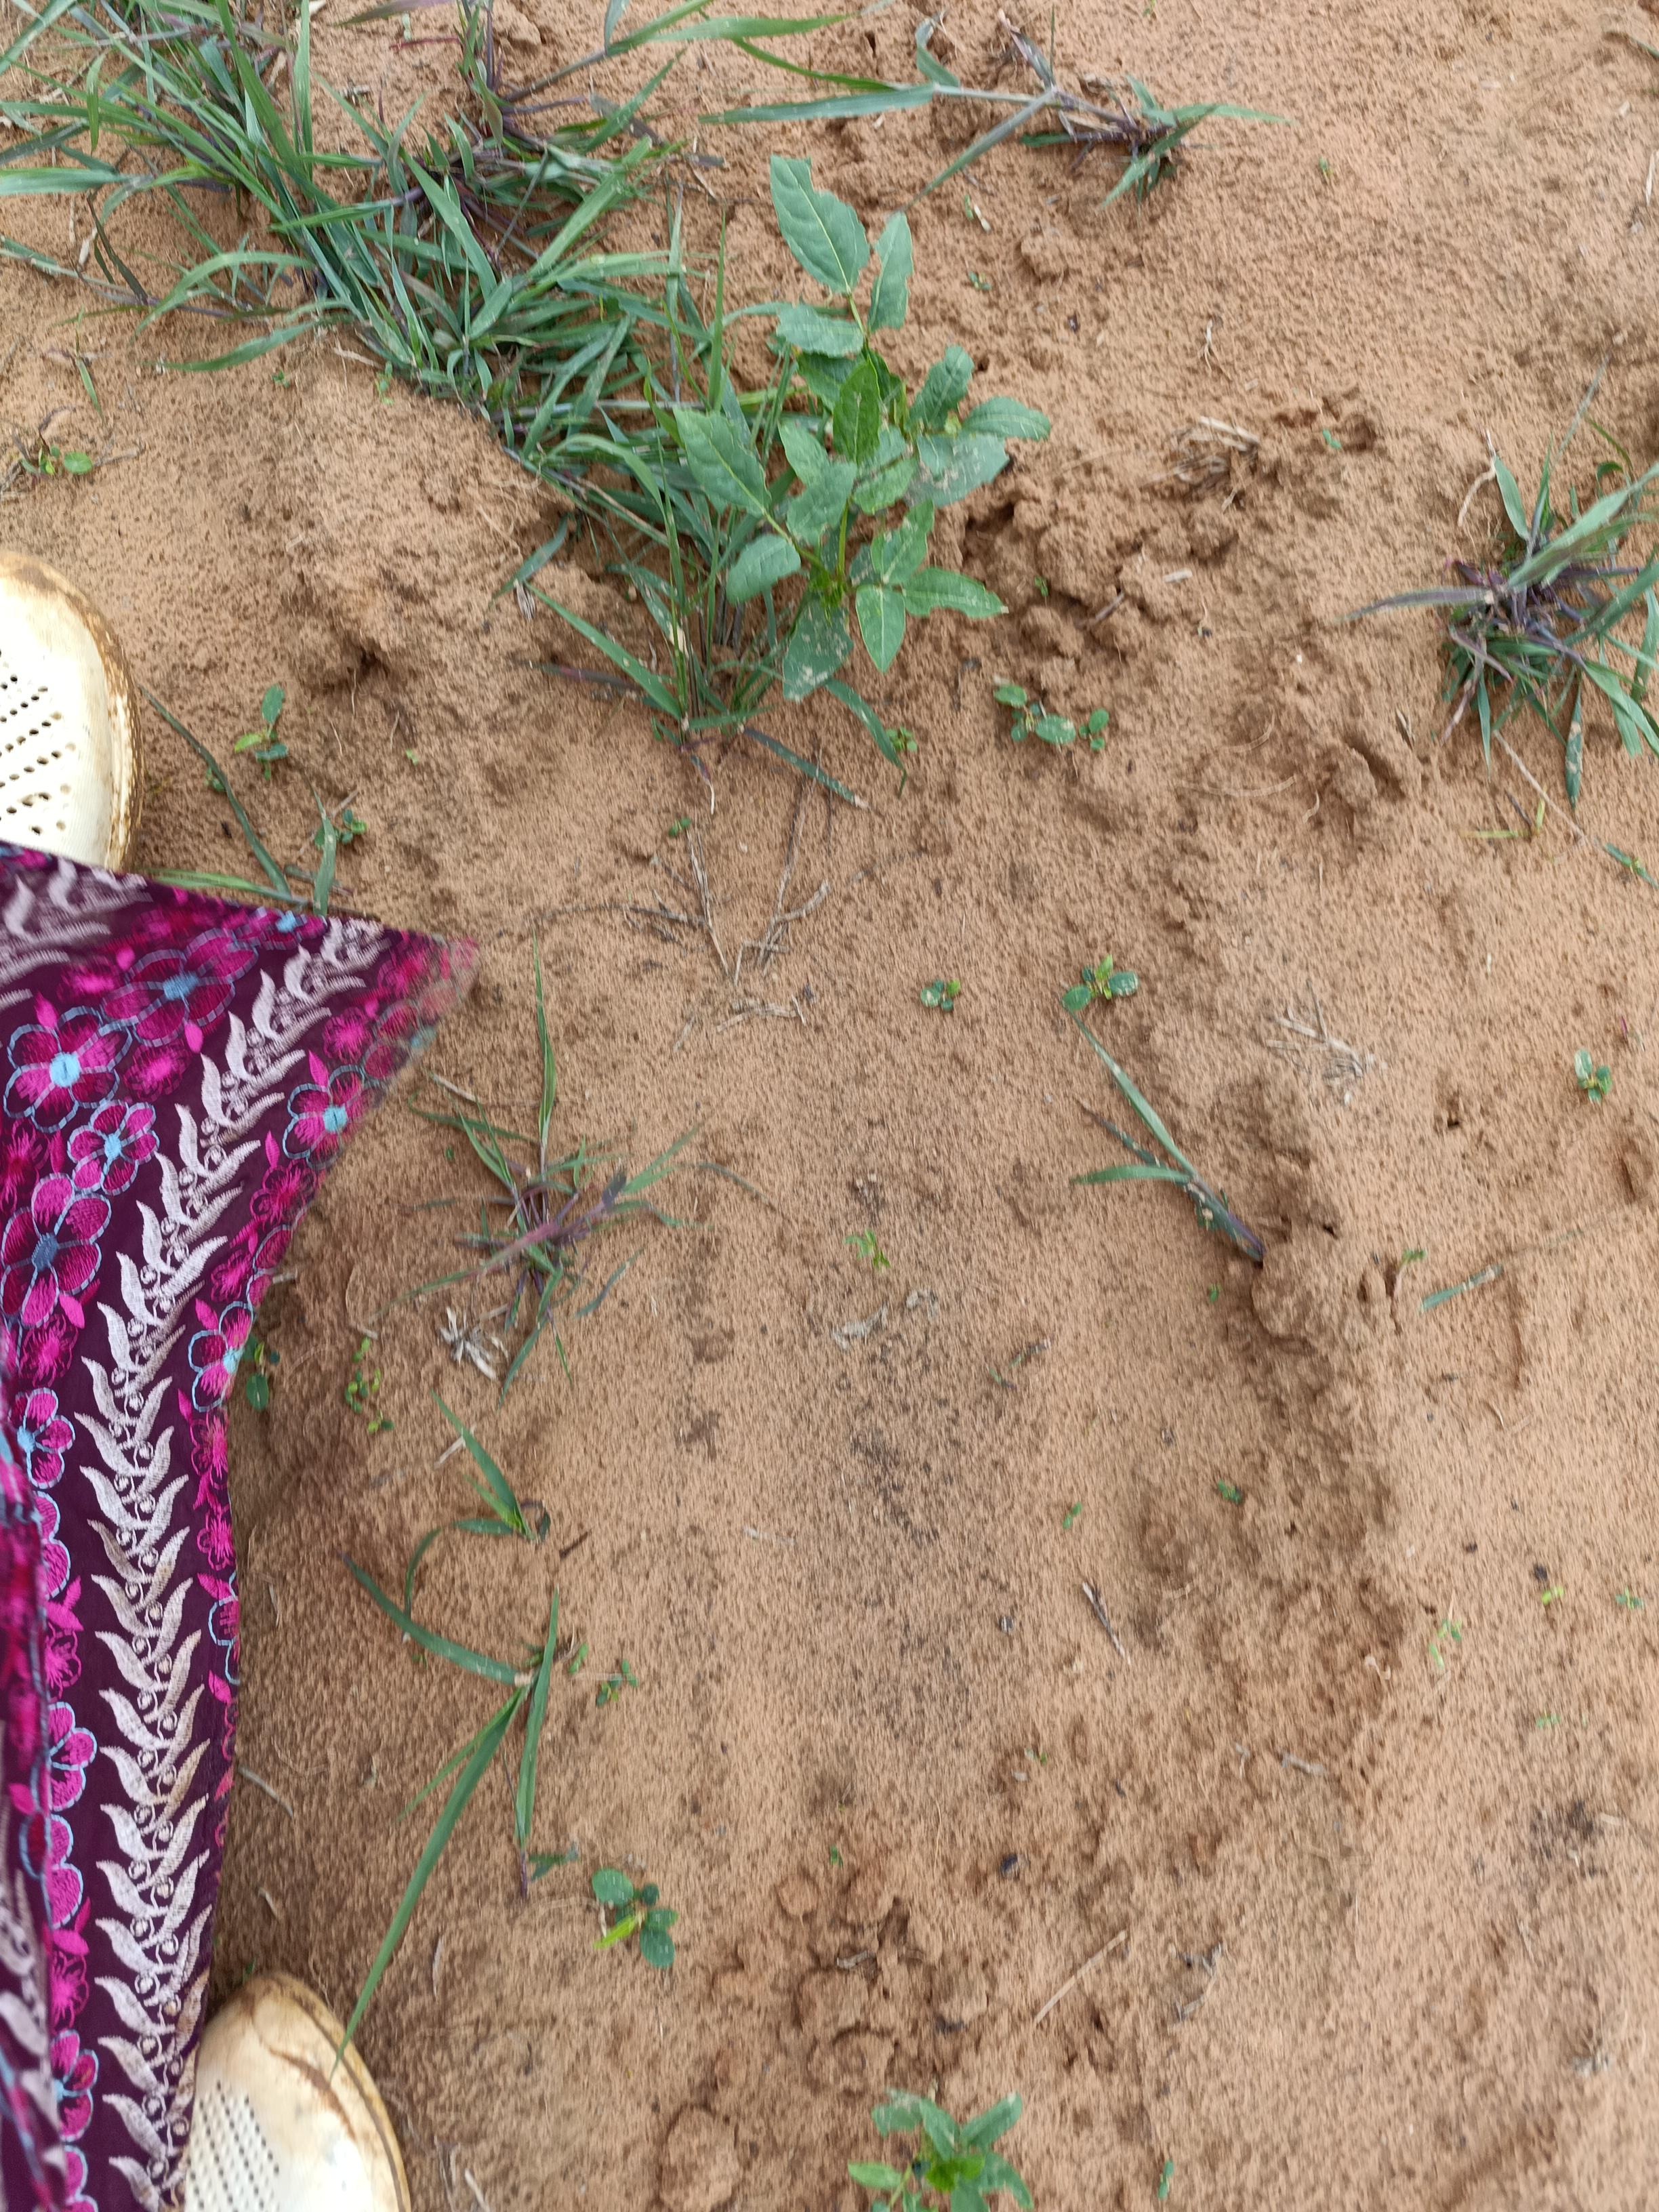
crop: cowpea
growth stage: emergence
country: Nigeria
